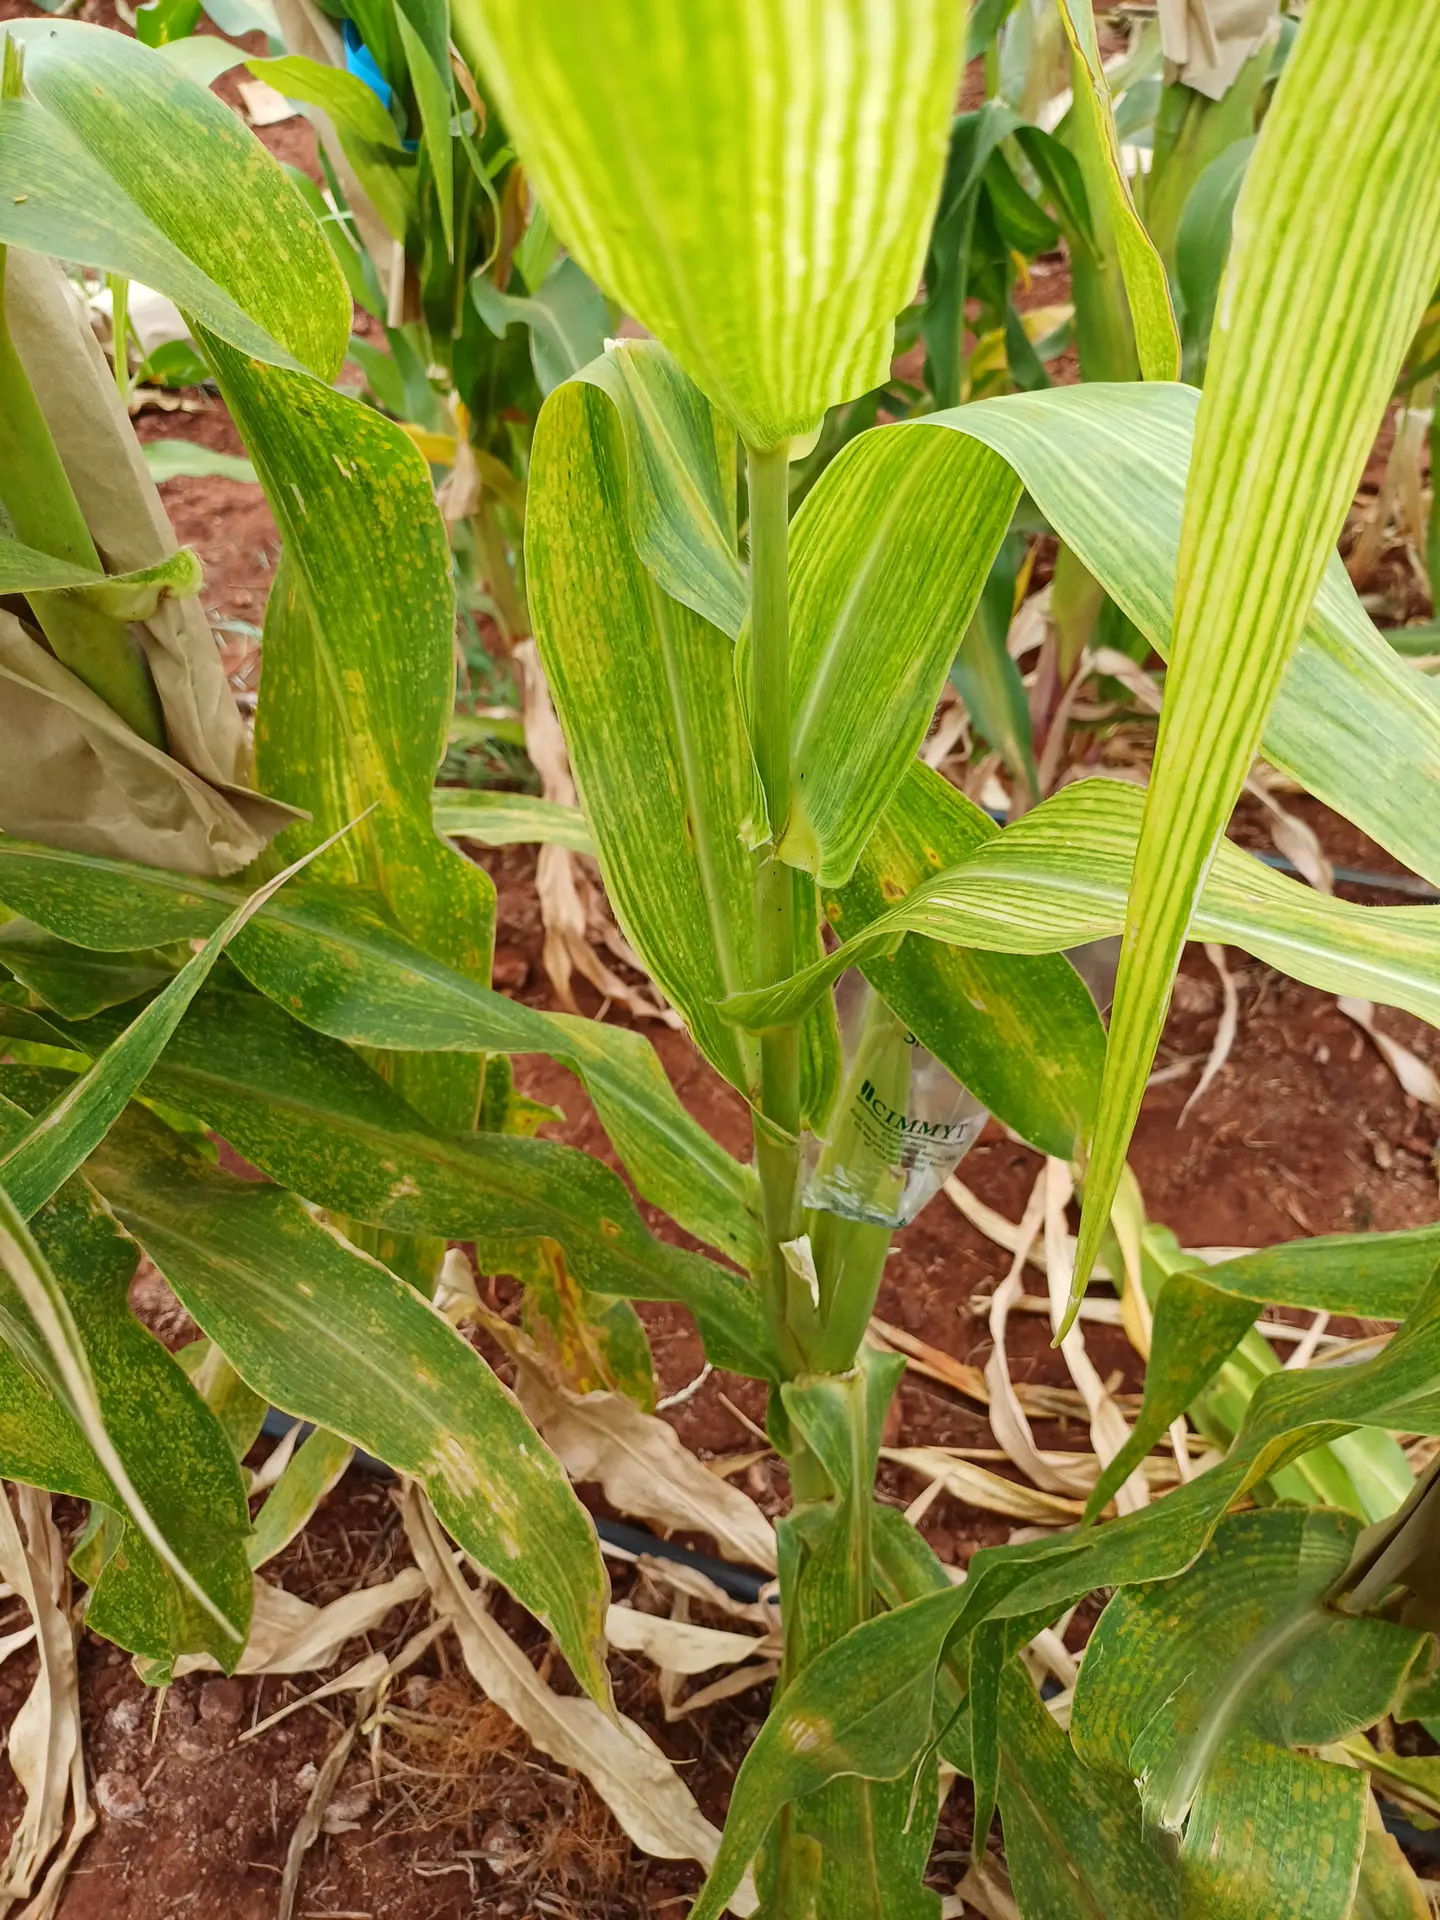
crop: maize
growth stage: flowering
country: Kenya
